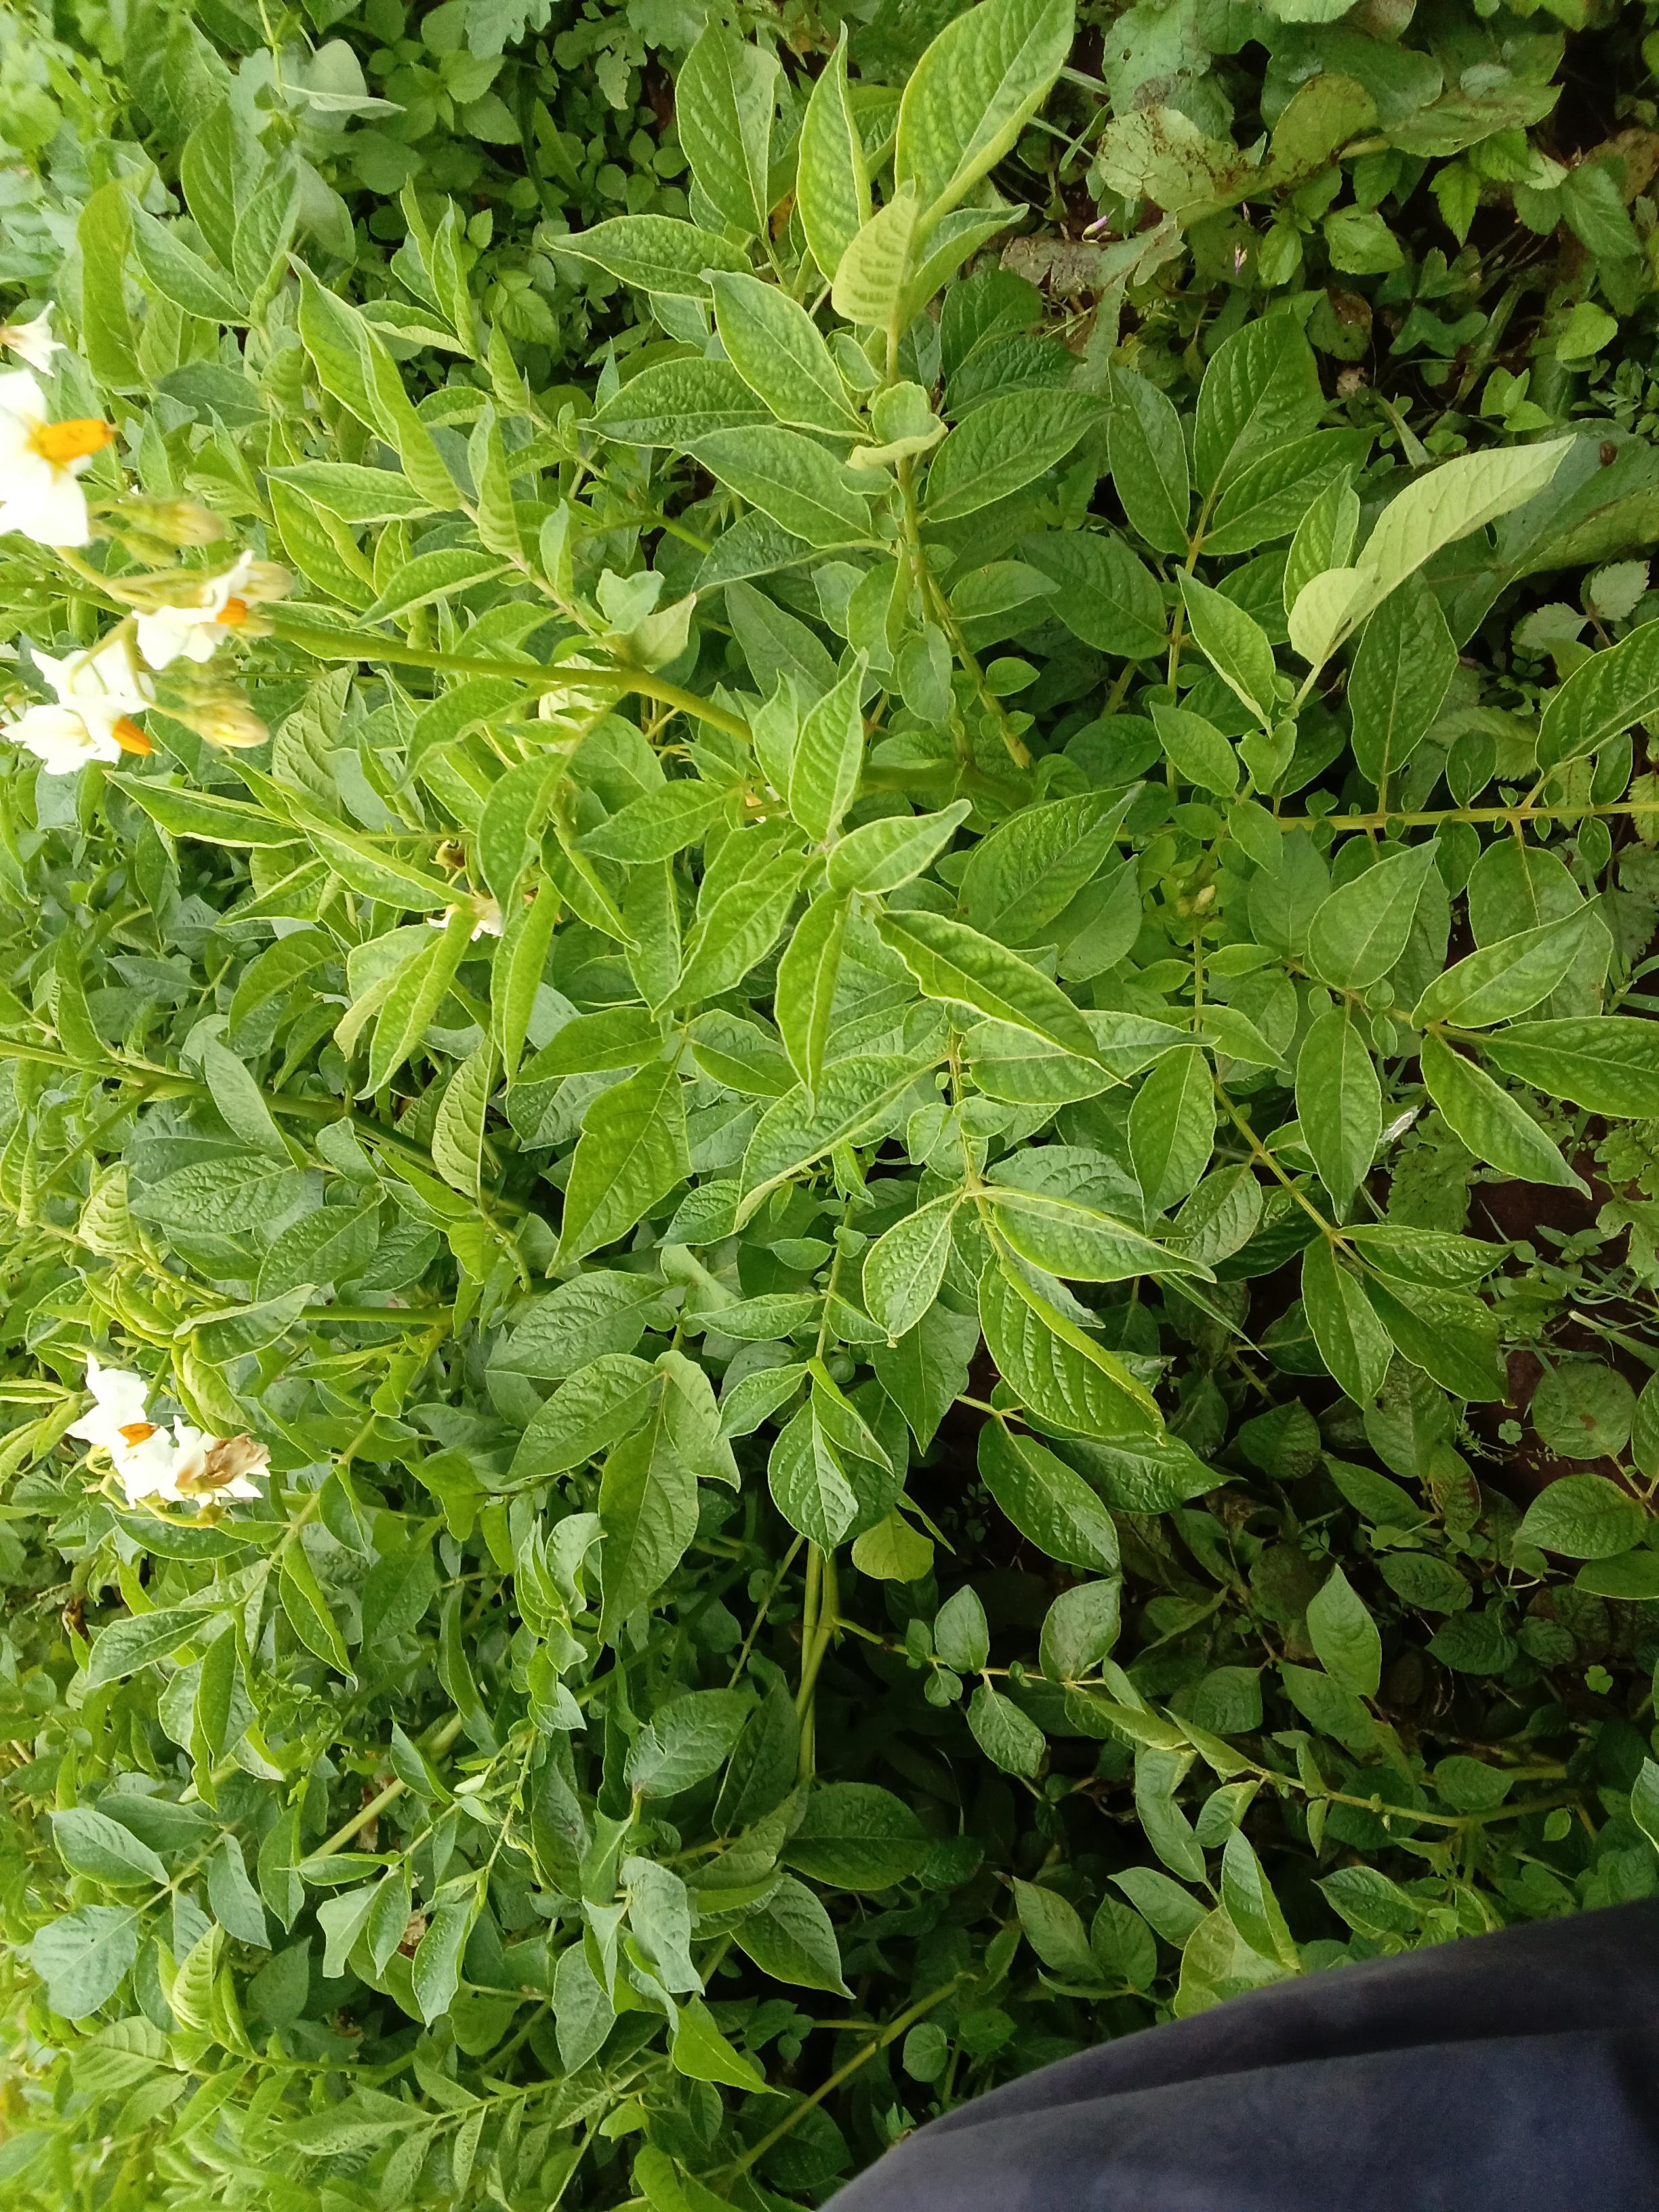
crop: potato
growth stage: flowering
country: Kenya
